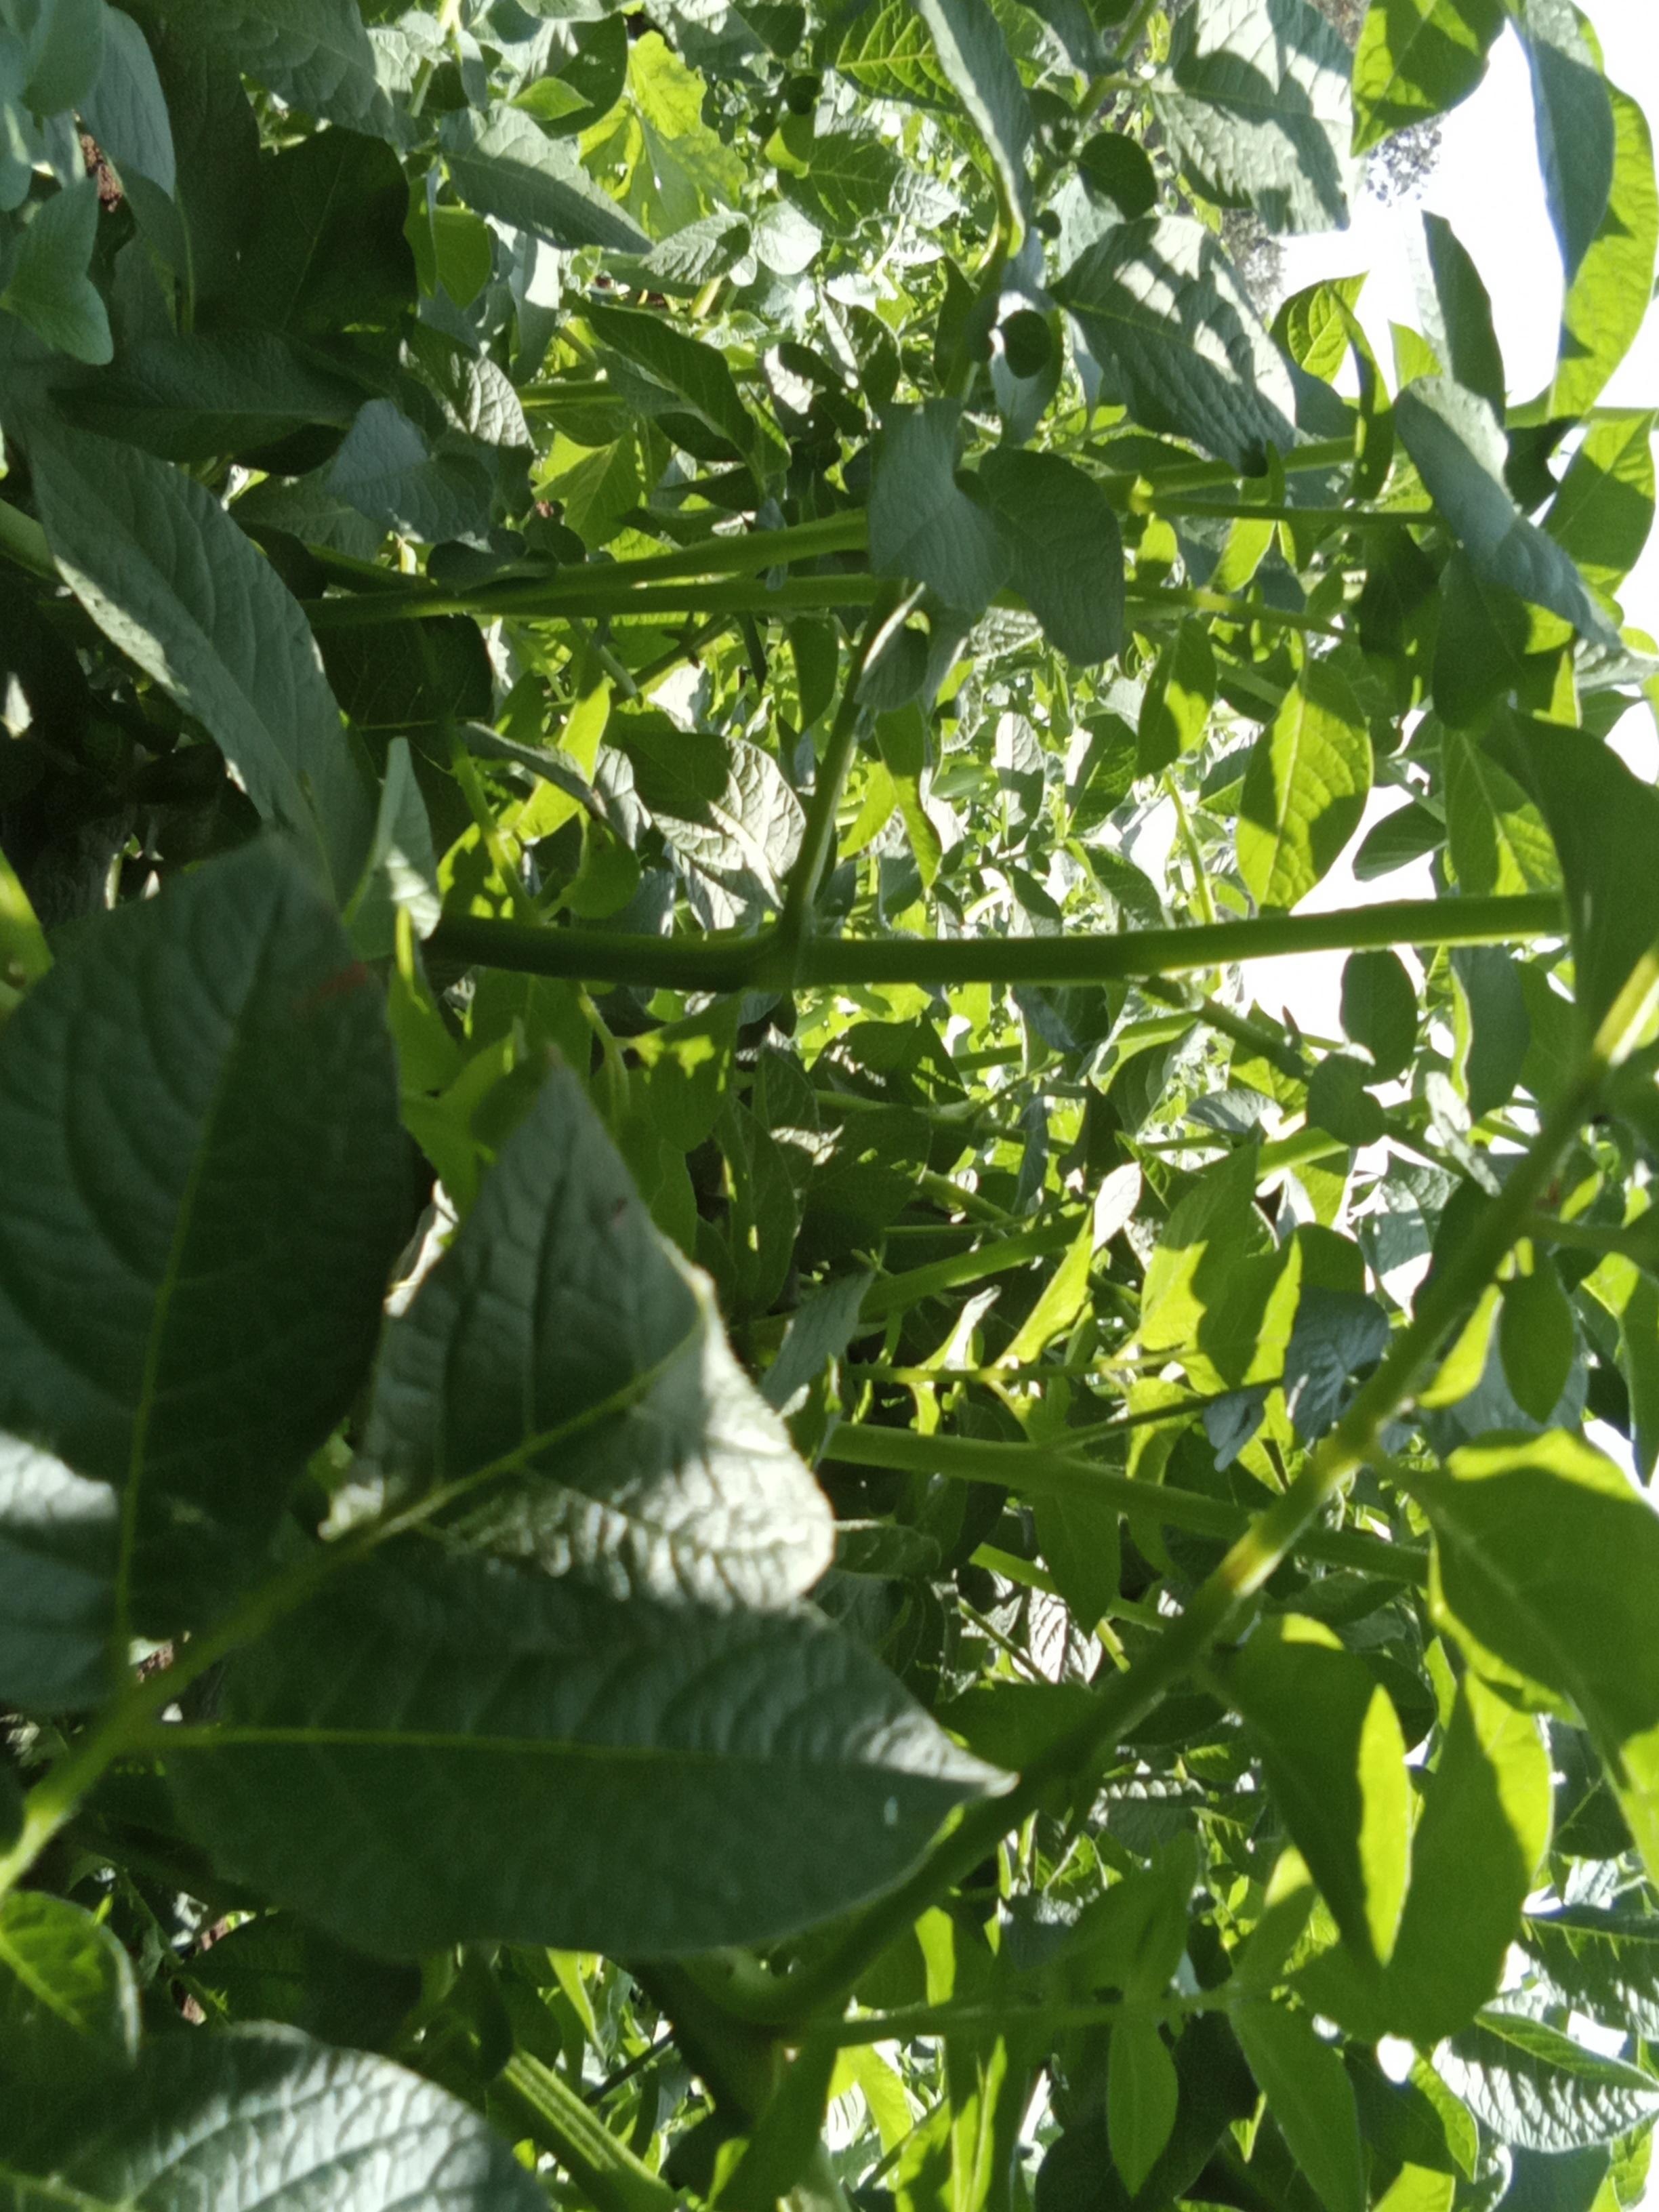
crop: potato
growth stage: vegetative
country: Kenya
